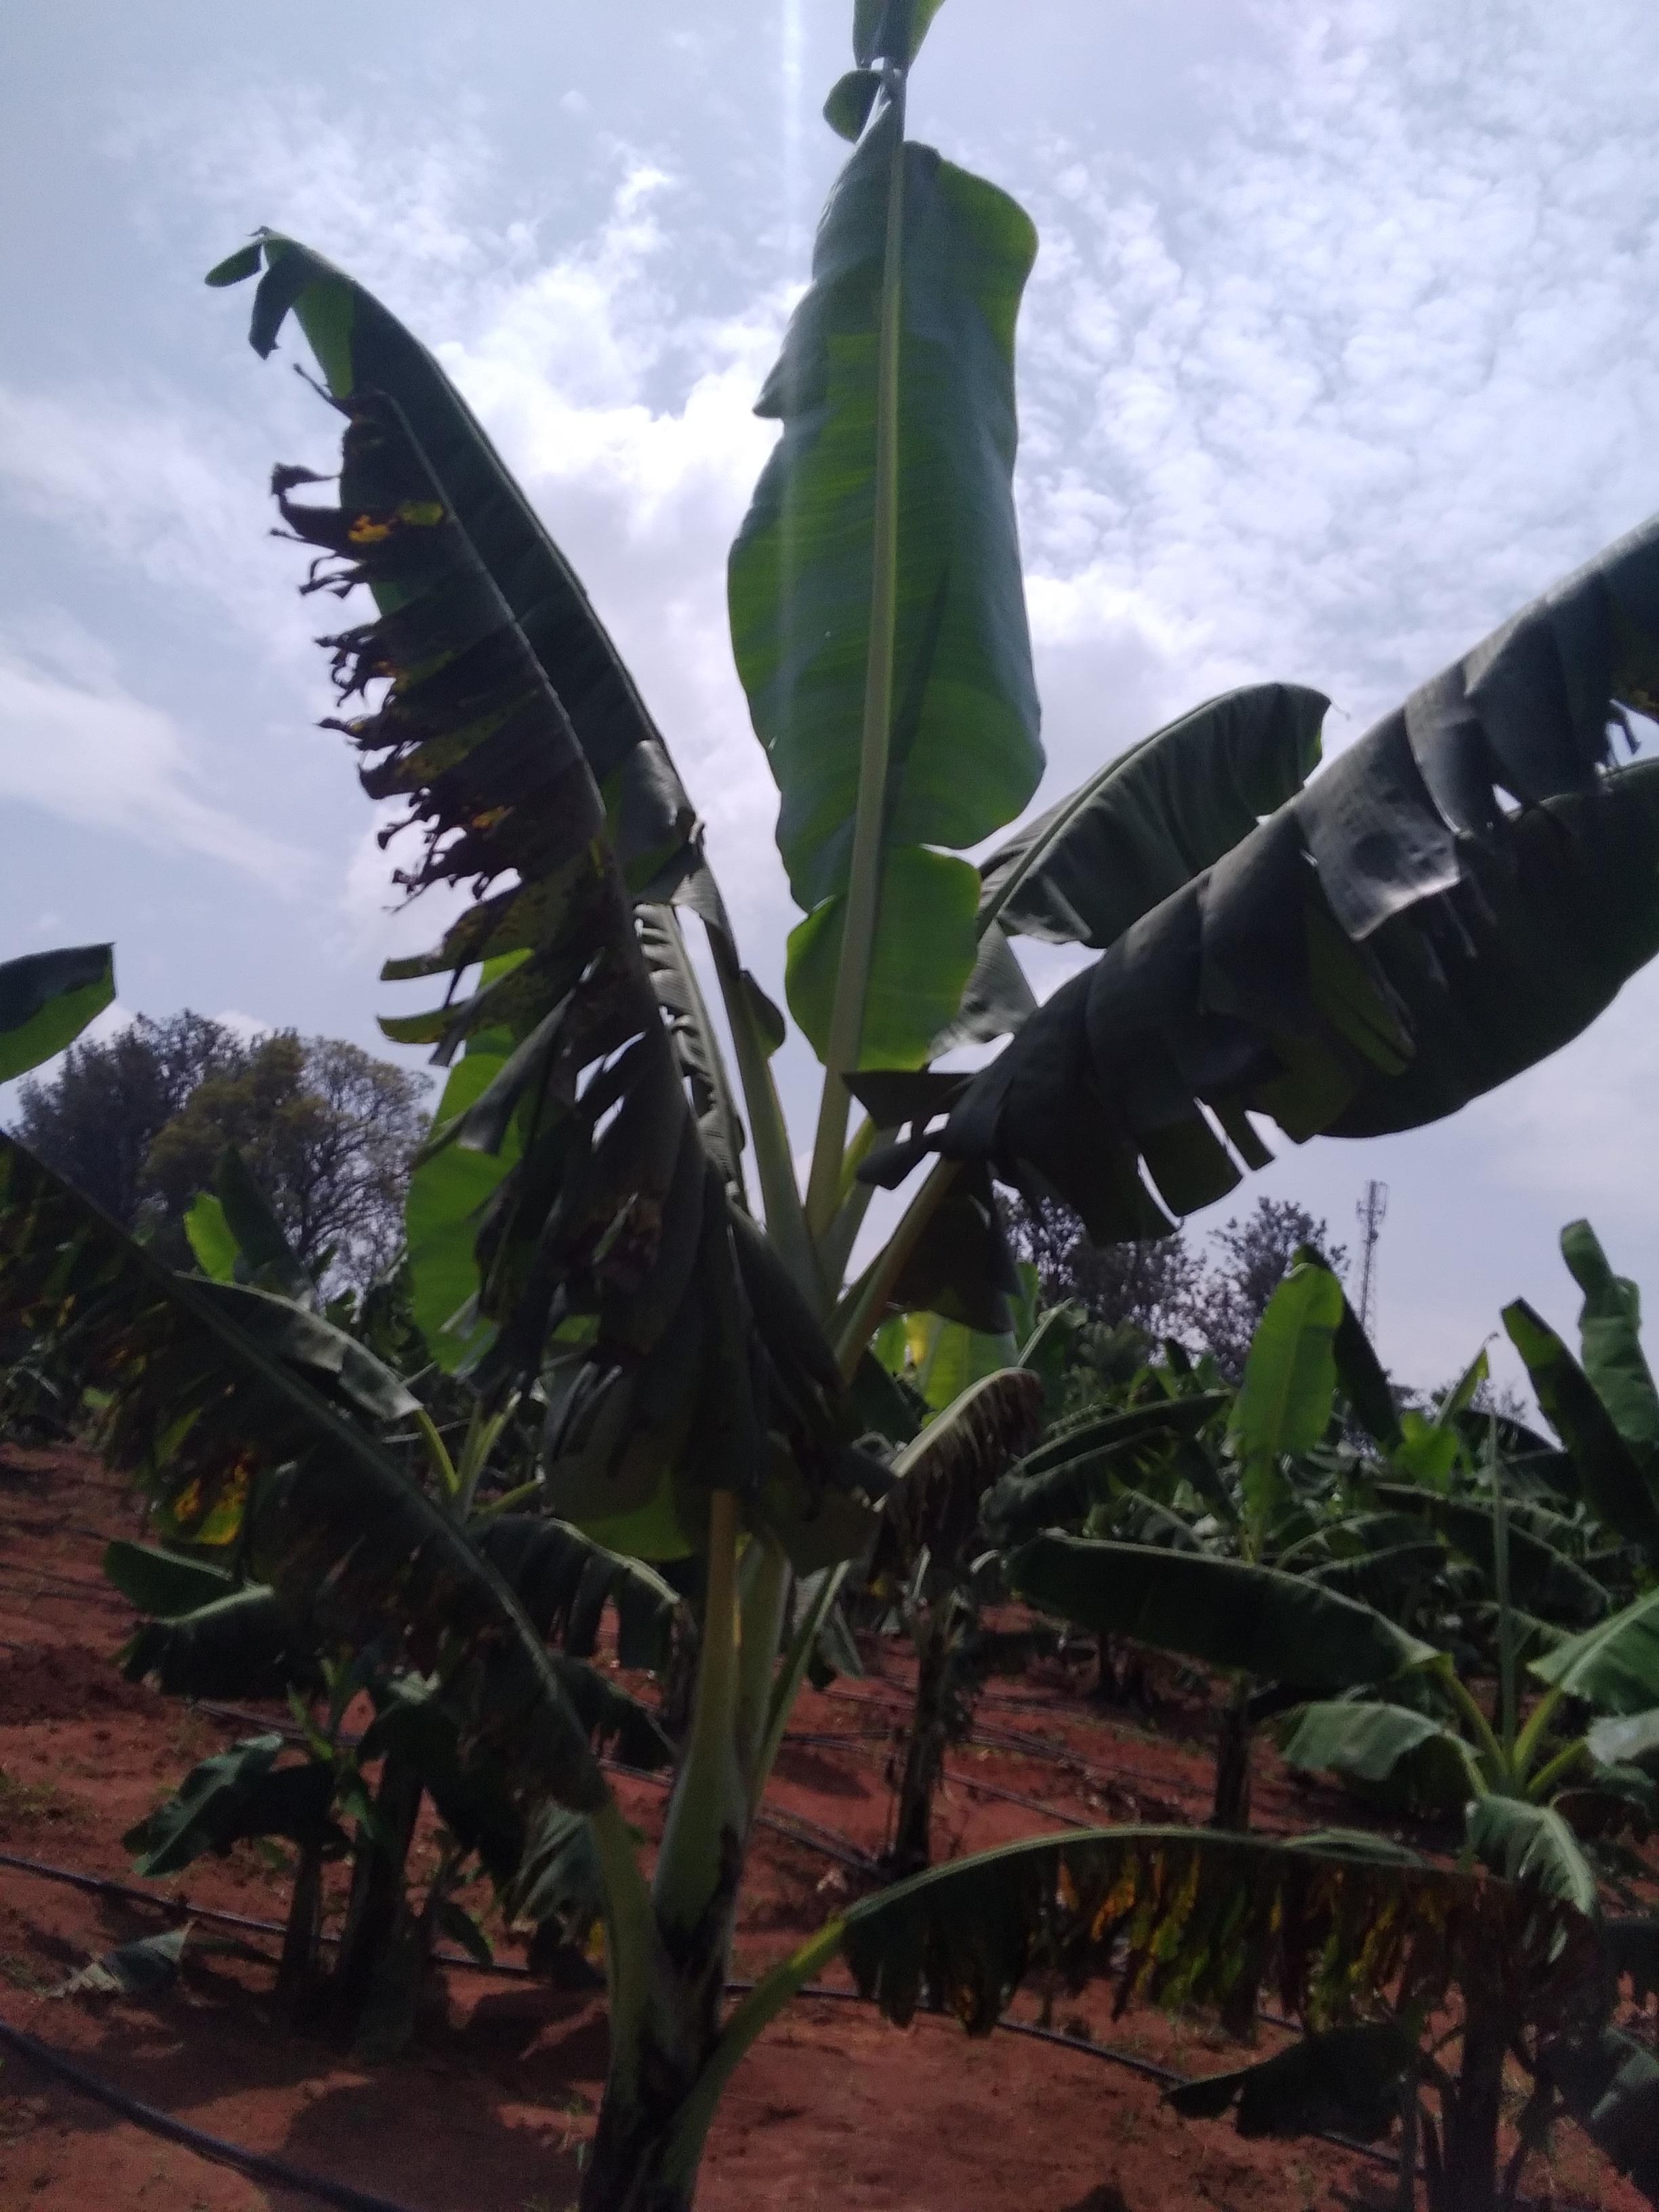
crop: banana
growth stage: vegetative
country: Uganda
